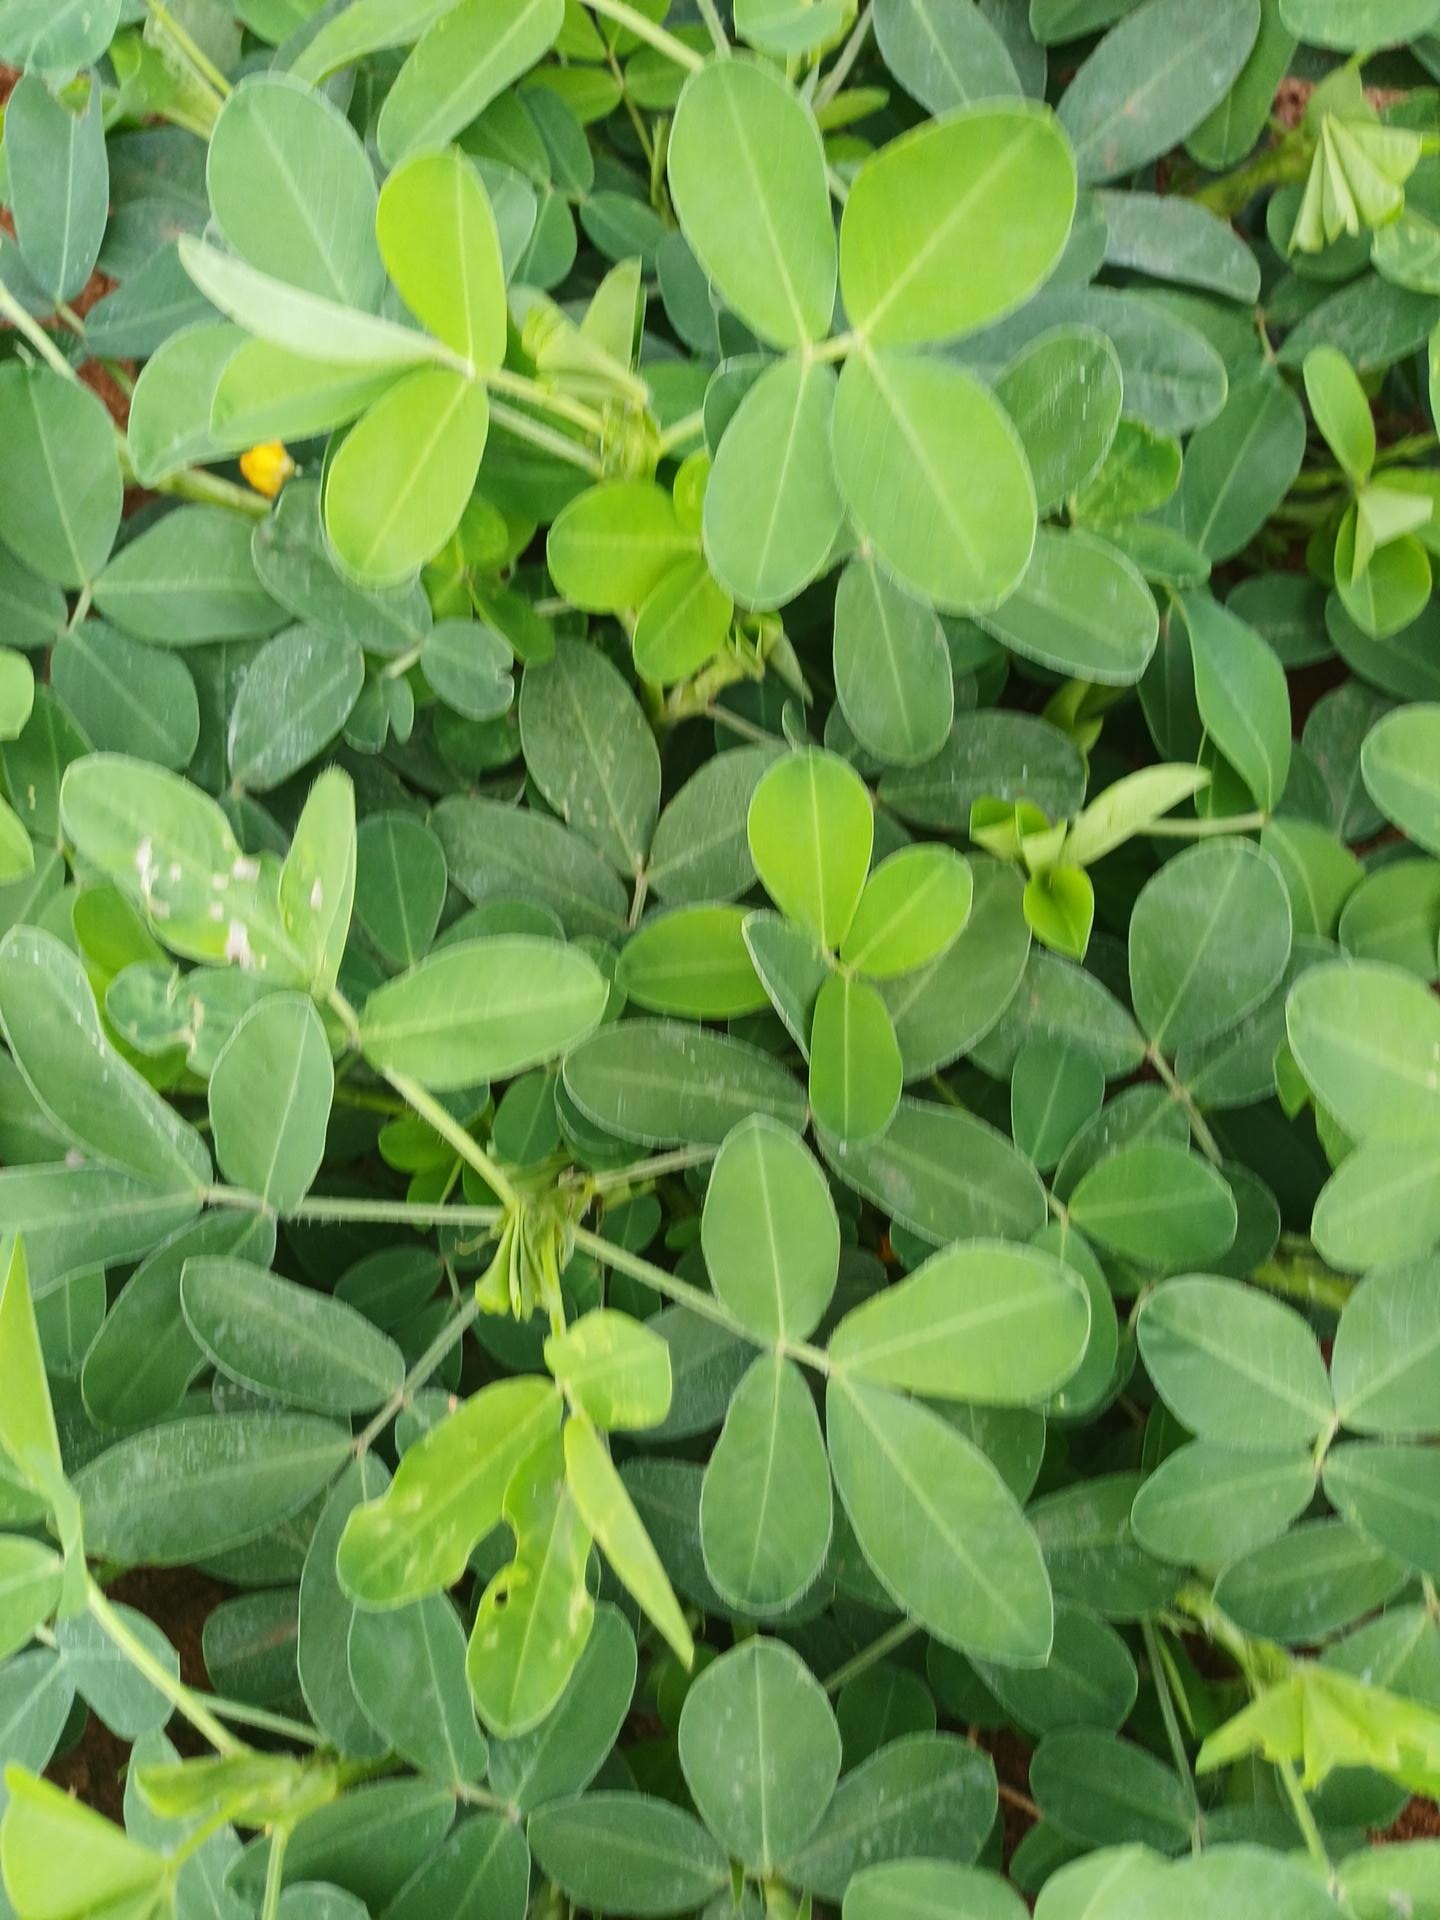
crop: groundnut
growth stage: flowering
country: Kenya
